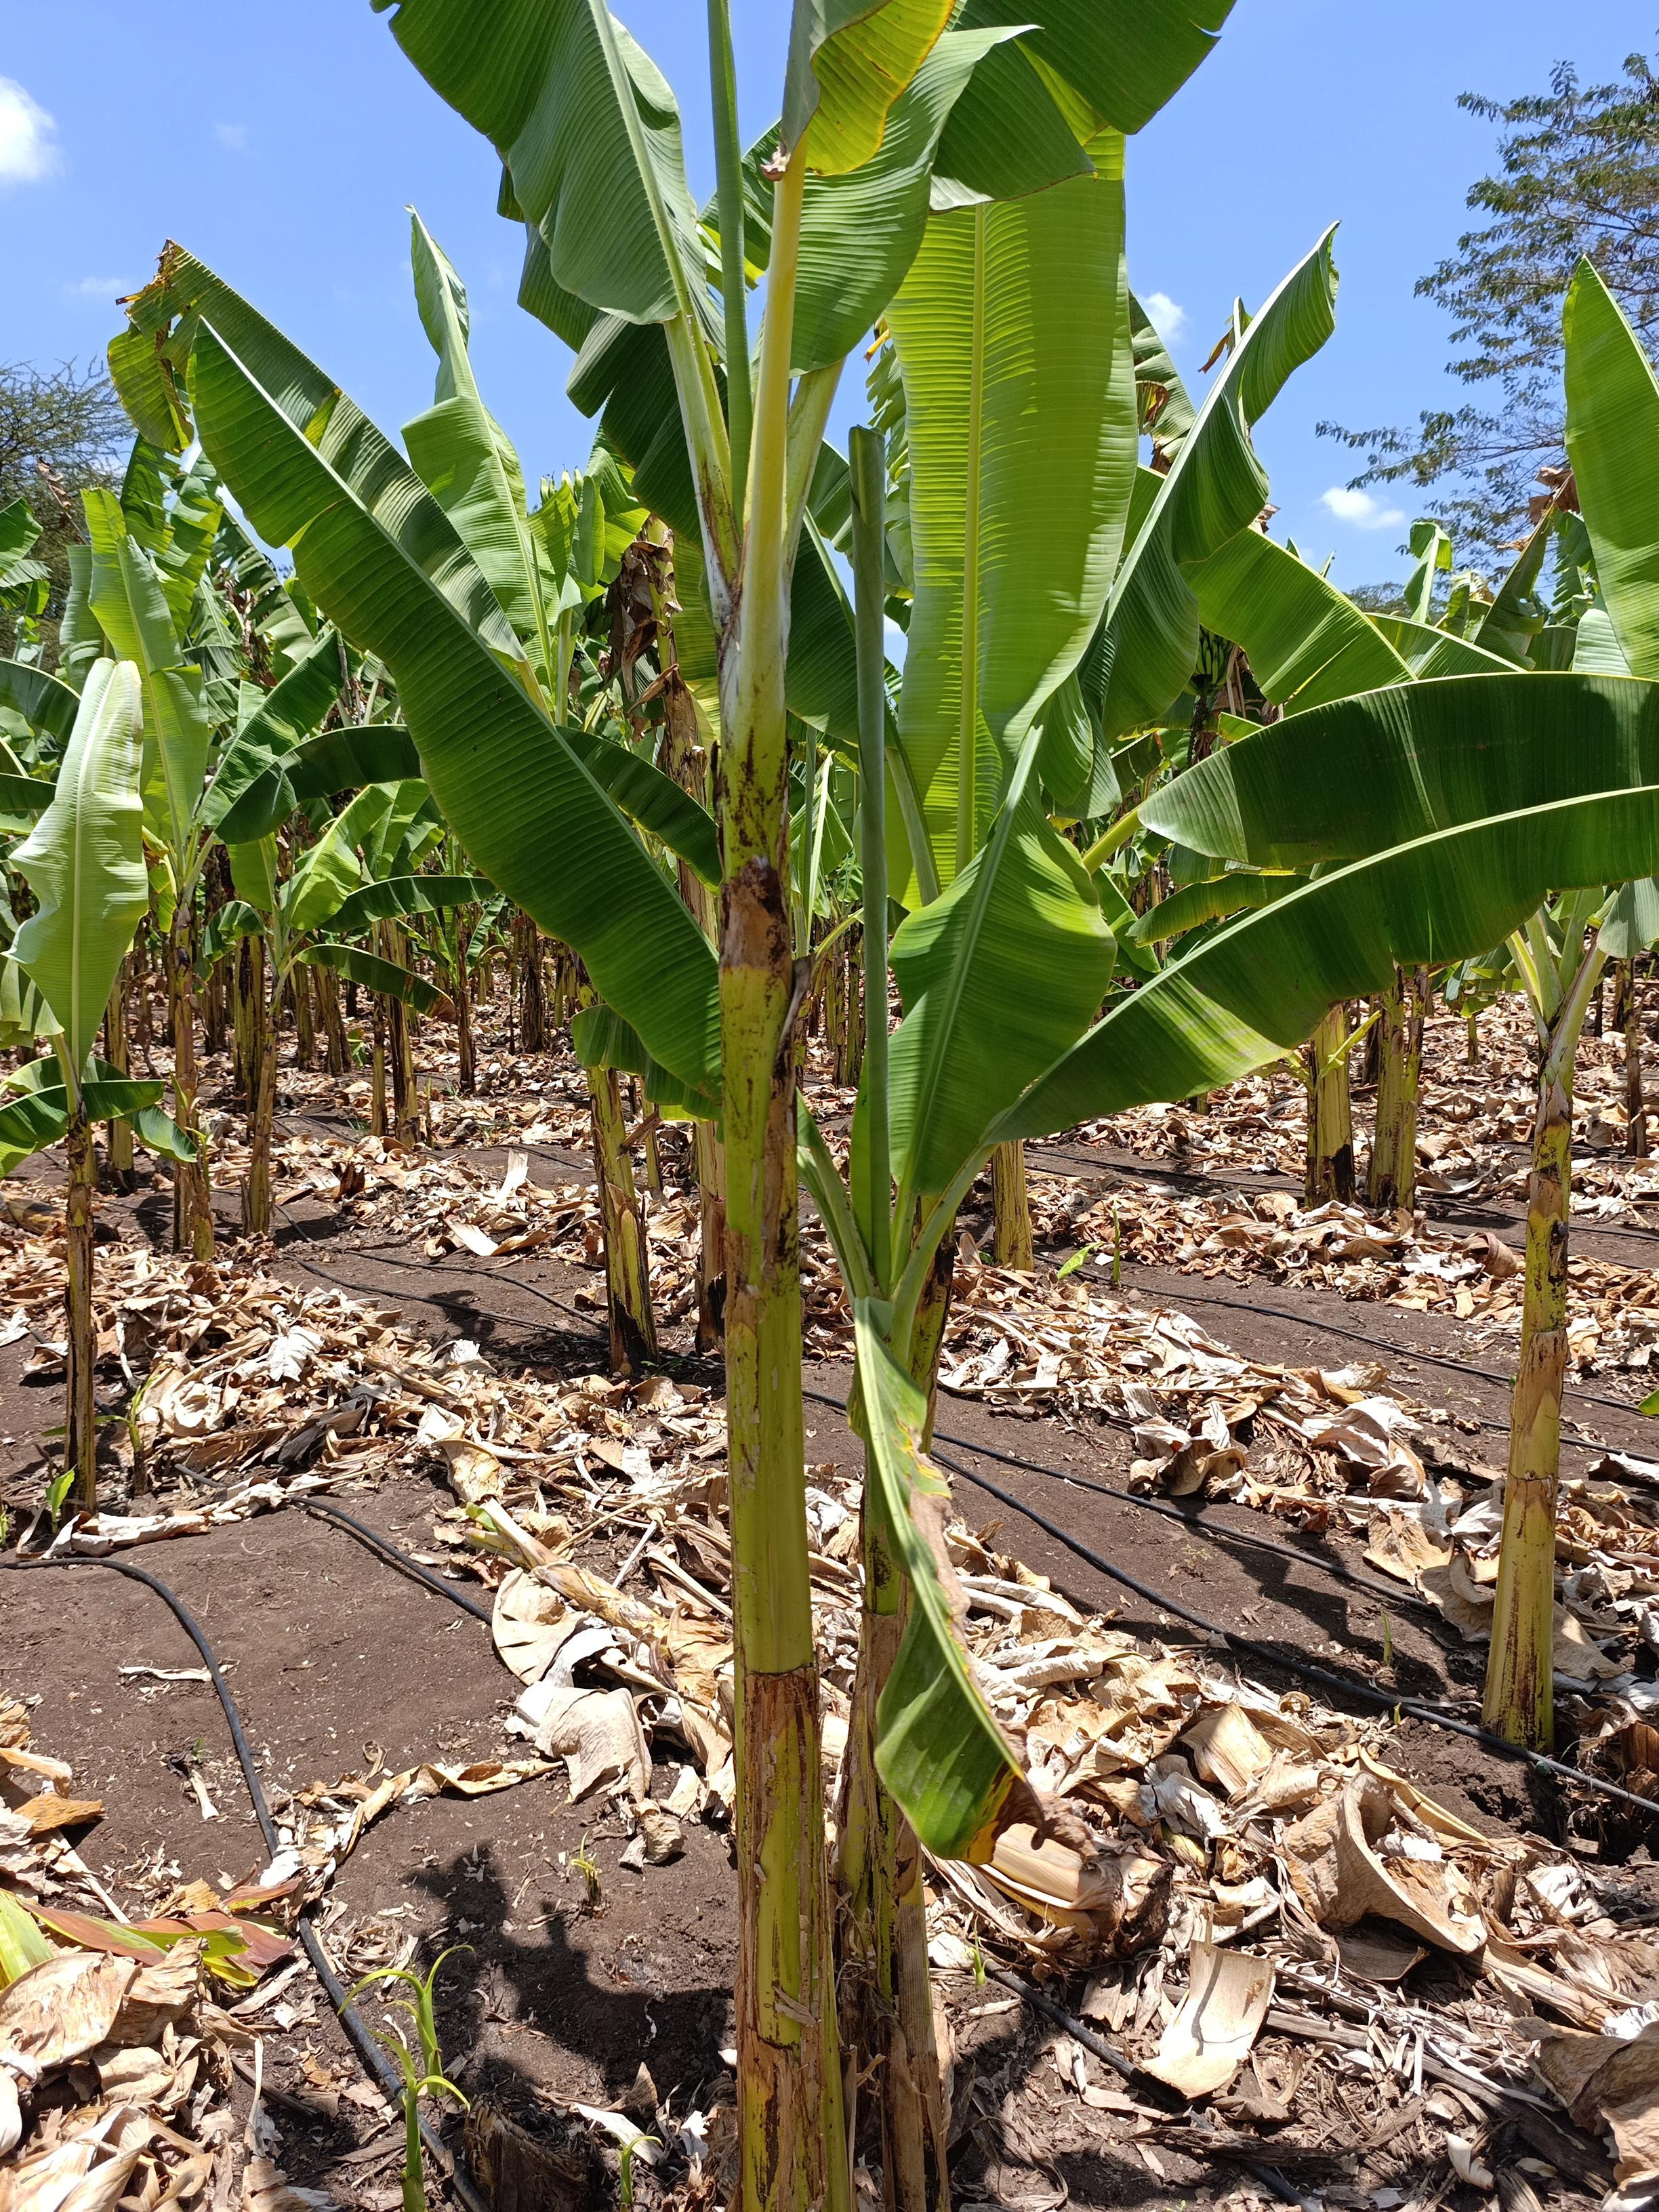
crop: banana
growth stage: vegetative
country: Tanzania
